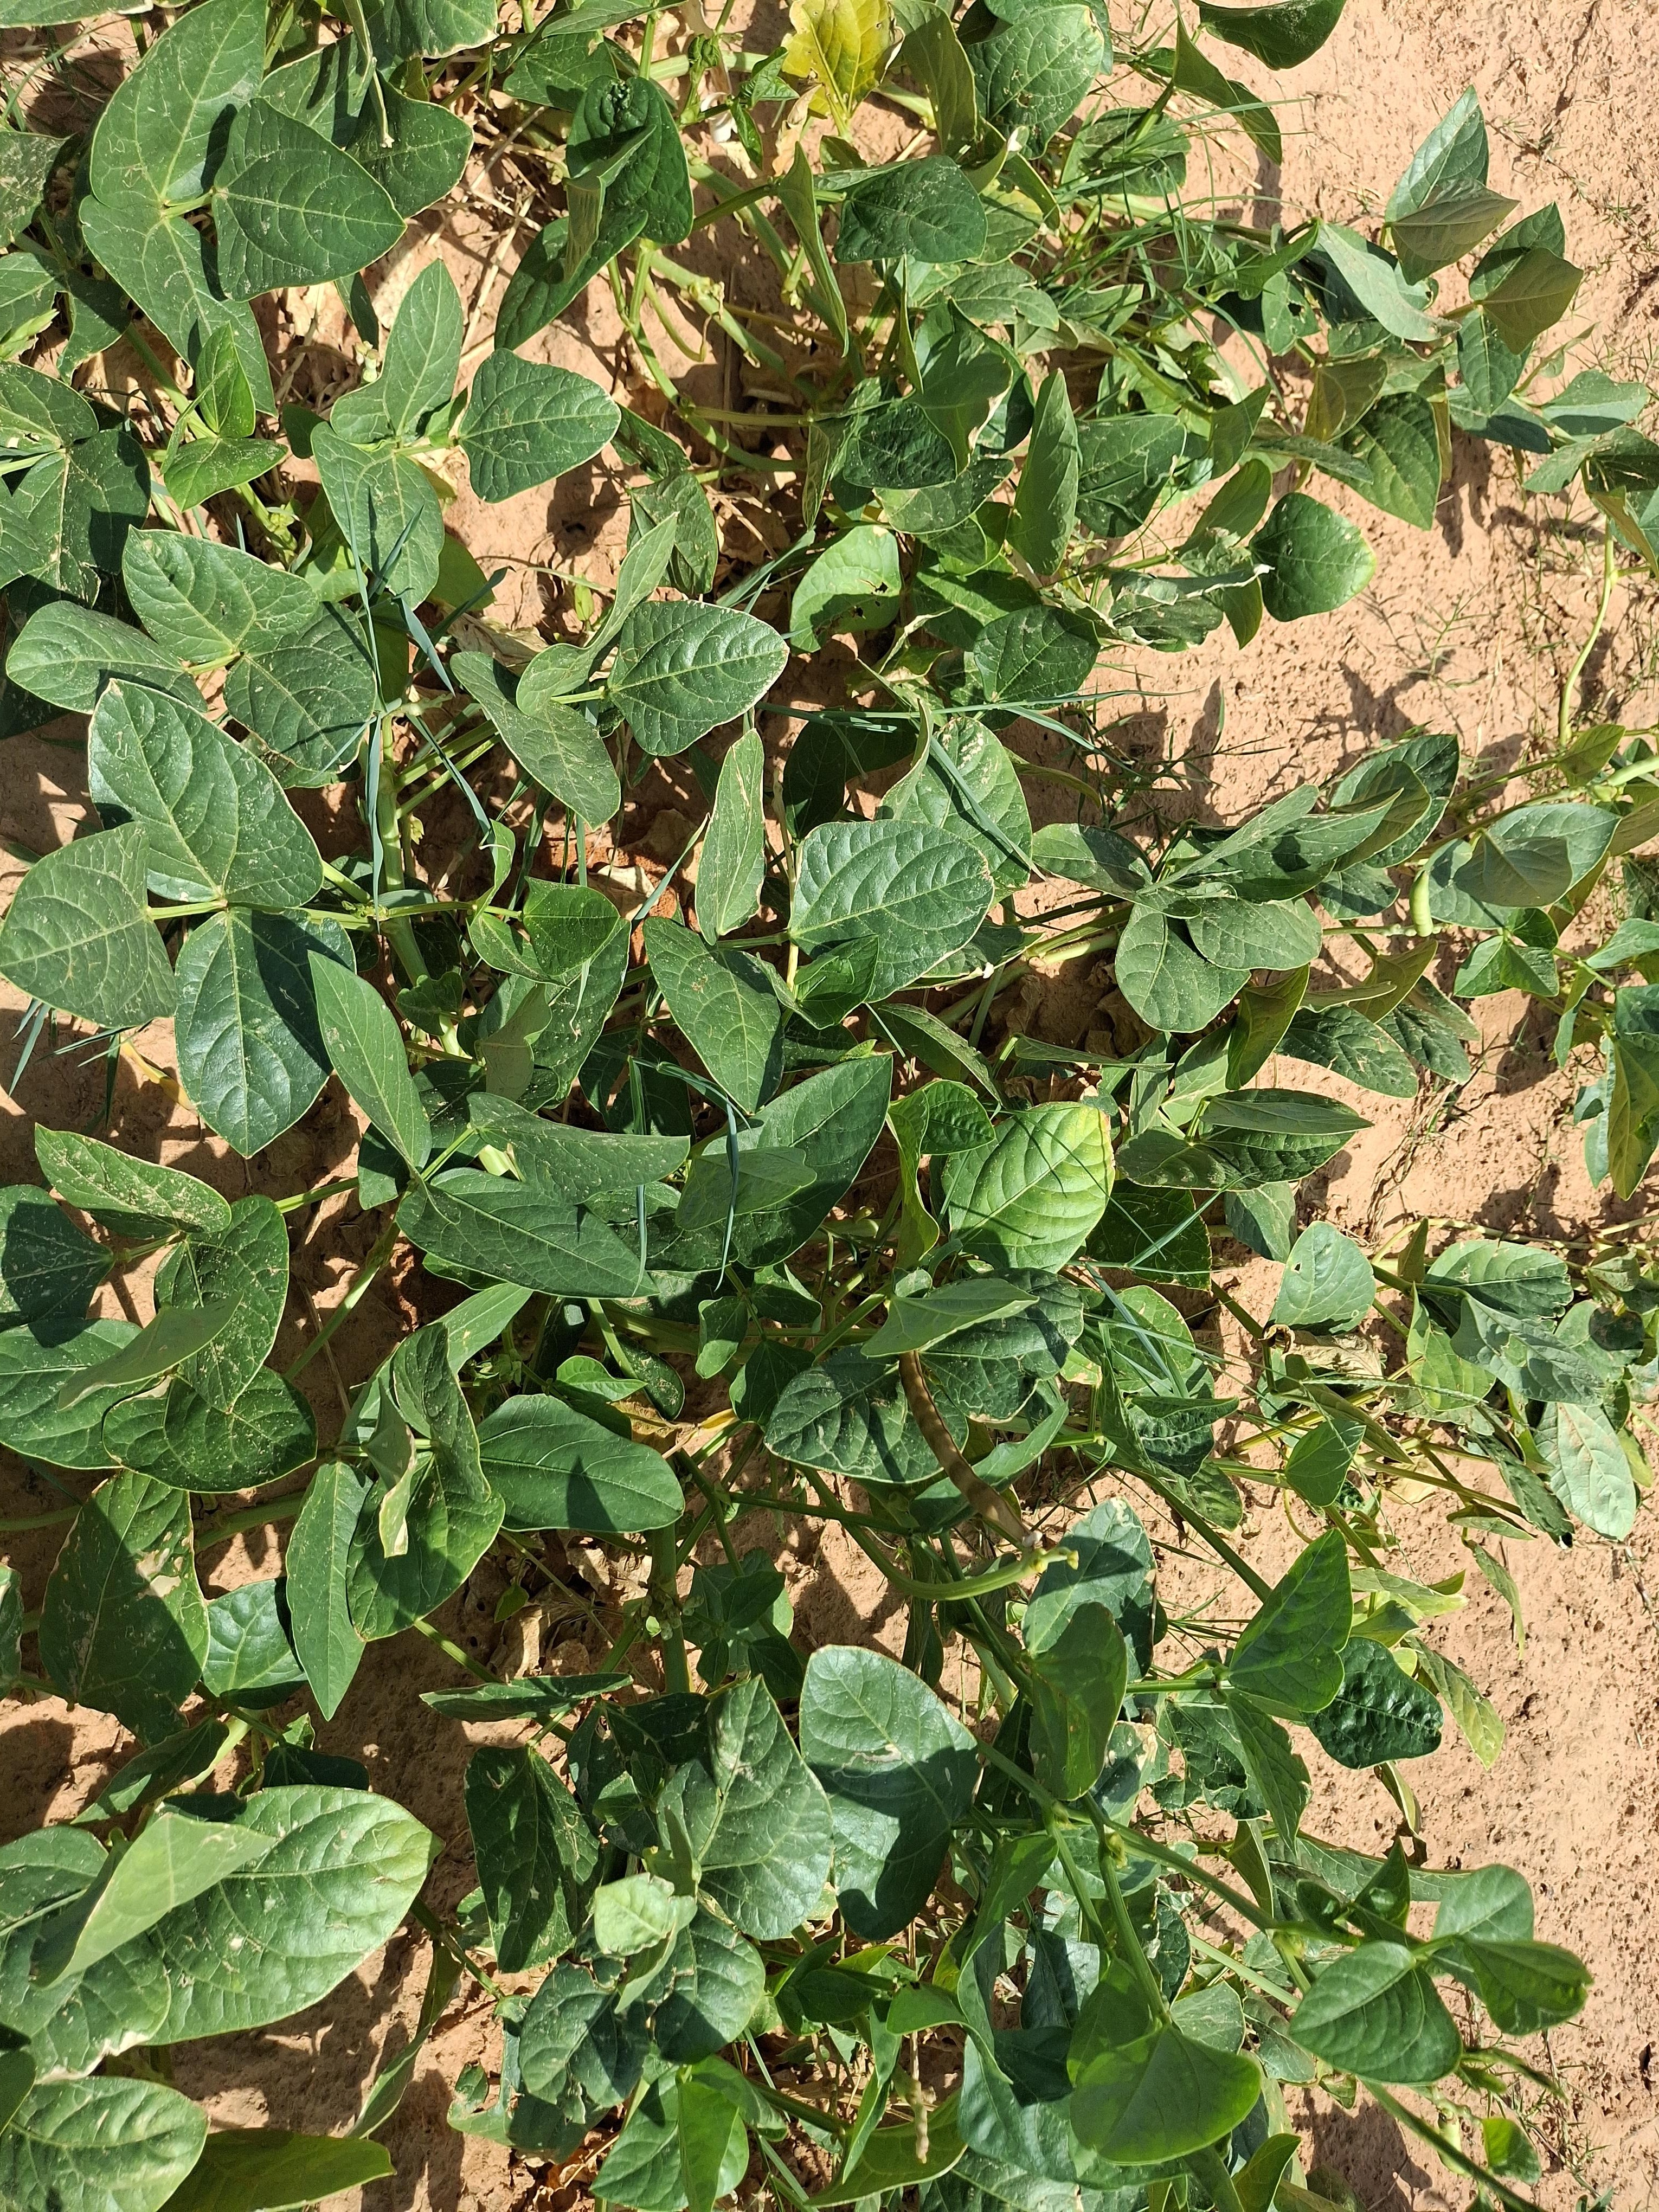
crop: cowpea
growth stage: harvest maturity
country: Nigeria
